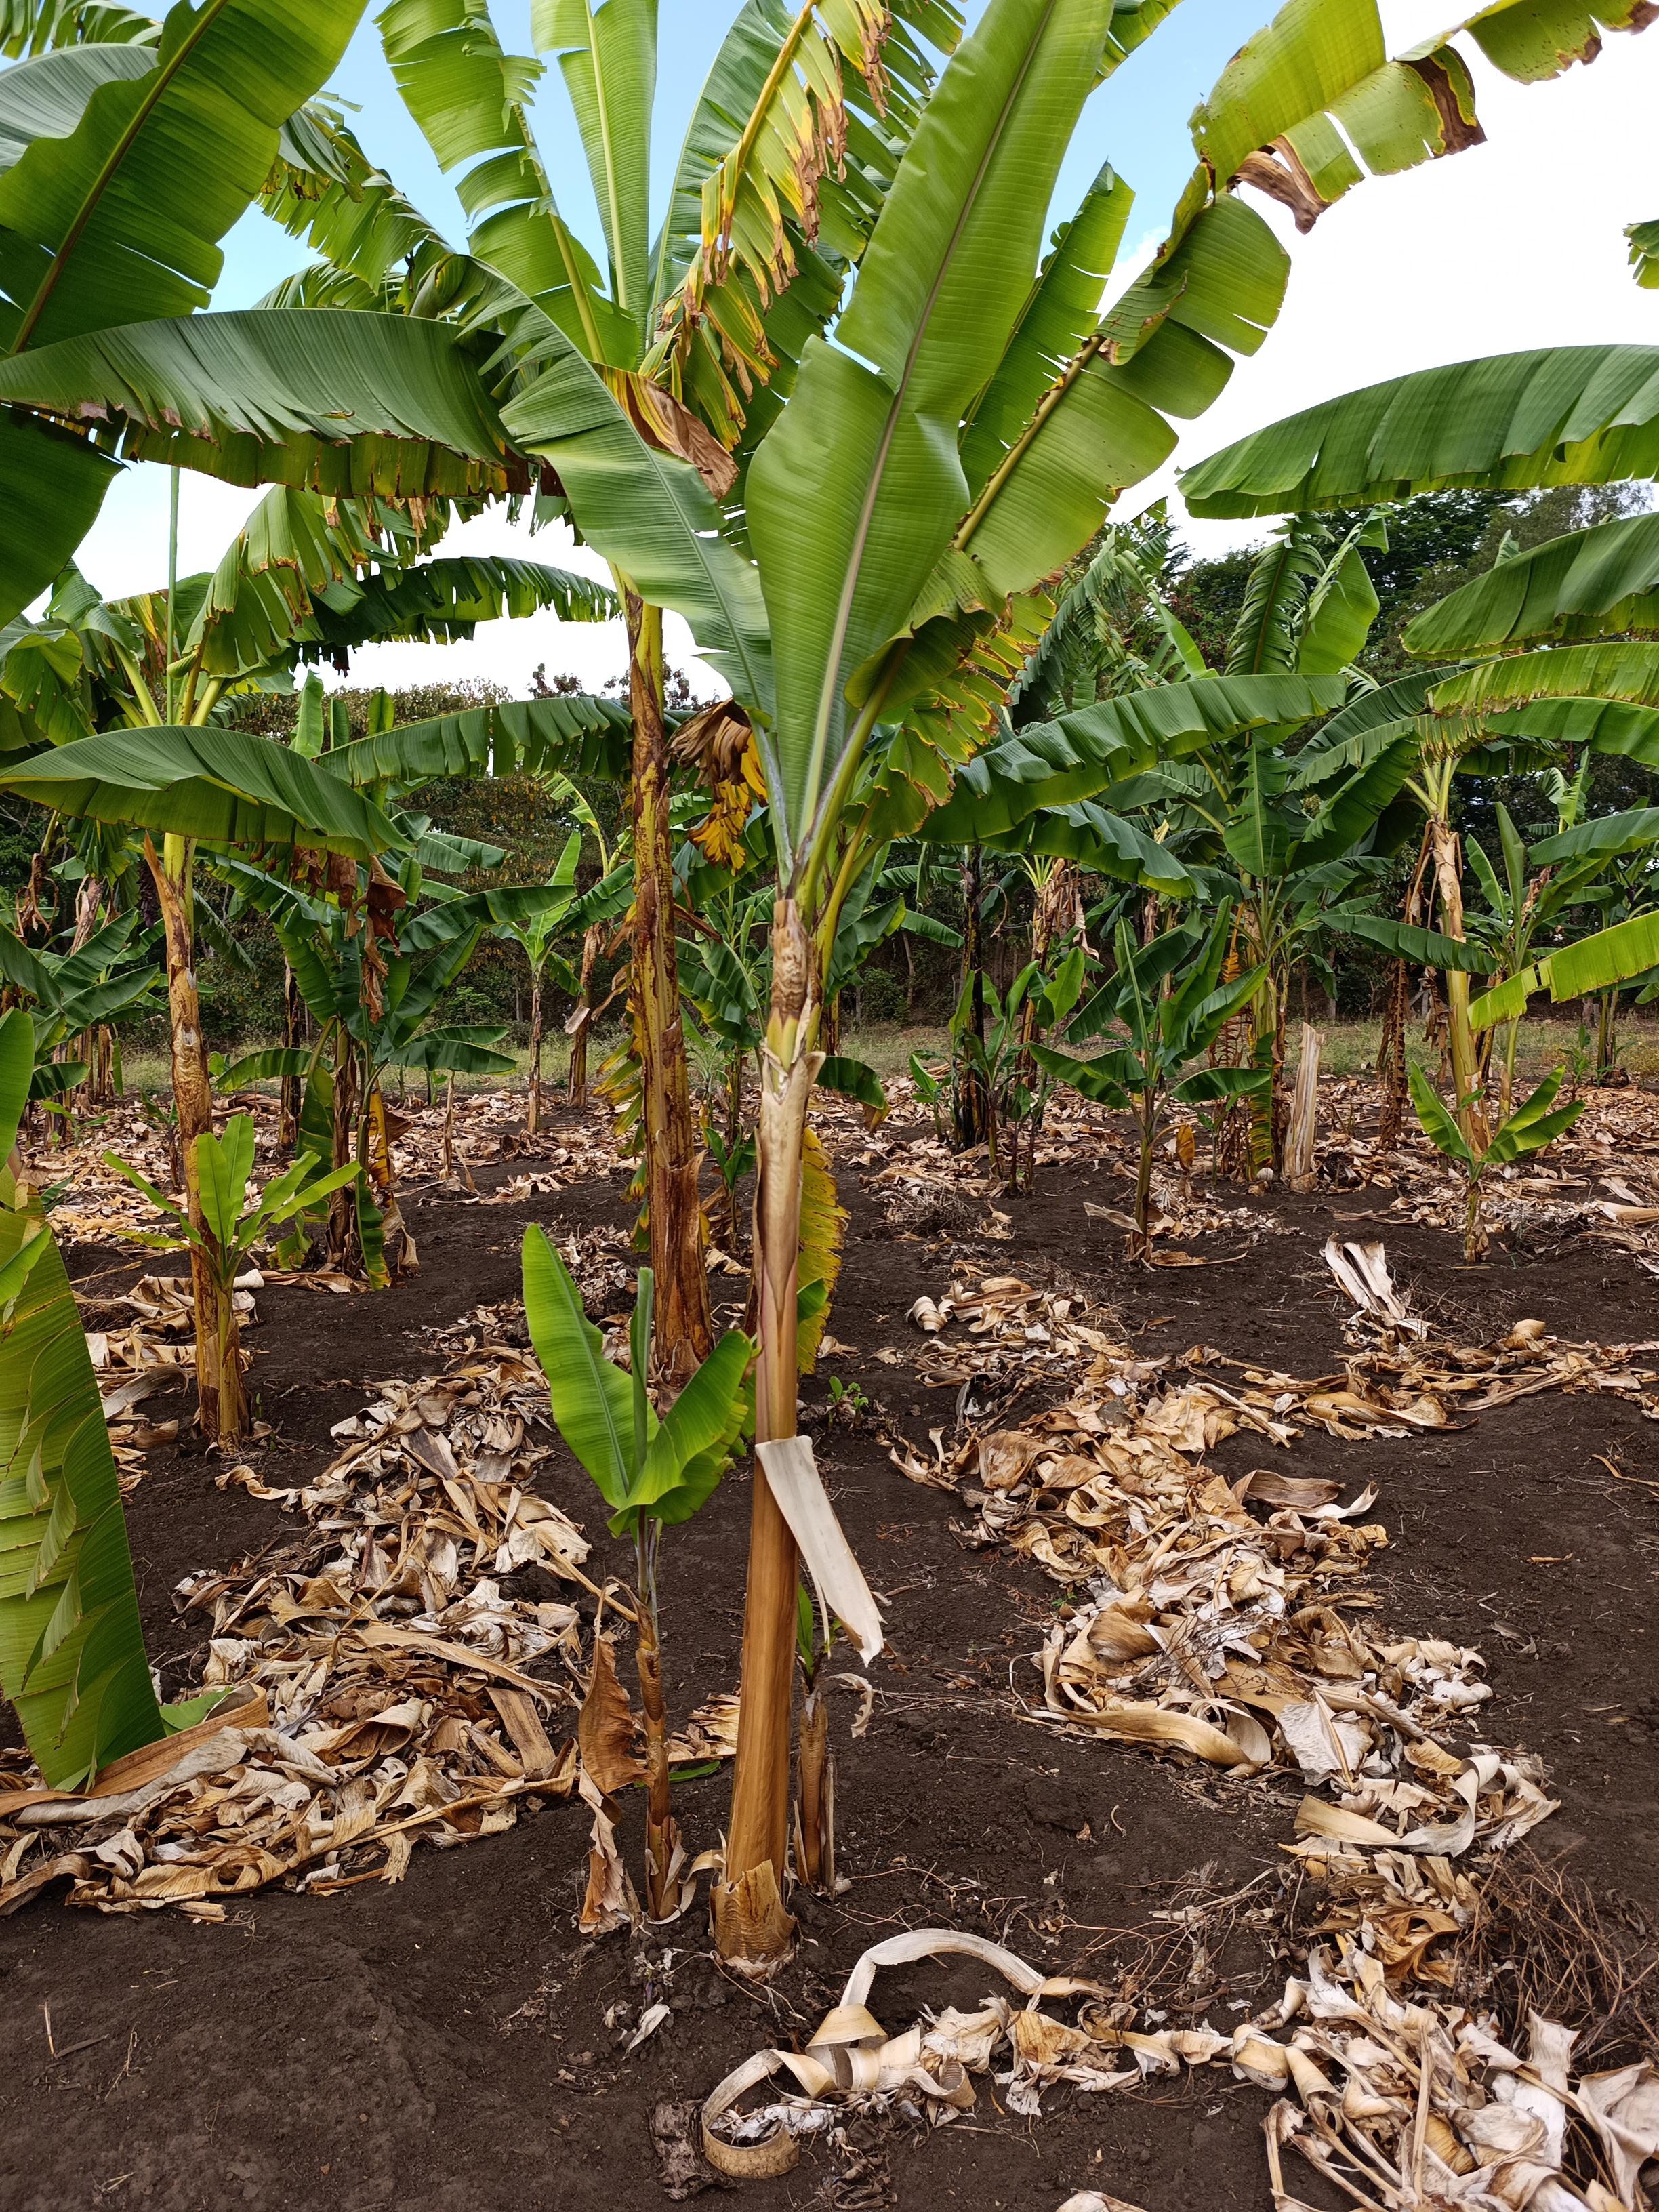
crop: banana
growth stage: vegetative
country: Tanzania
